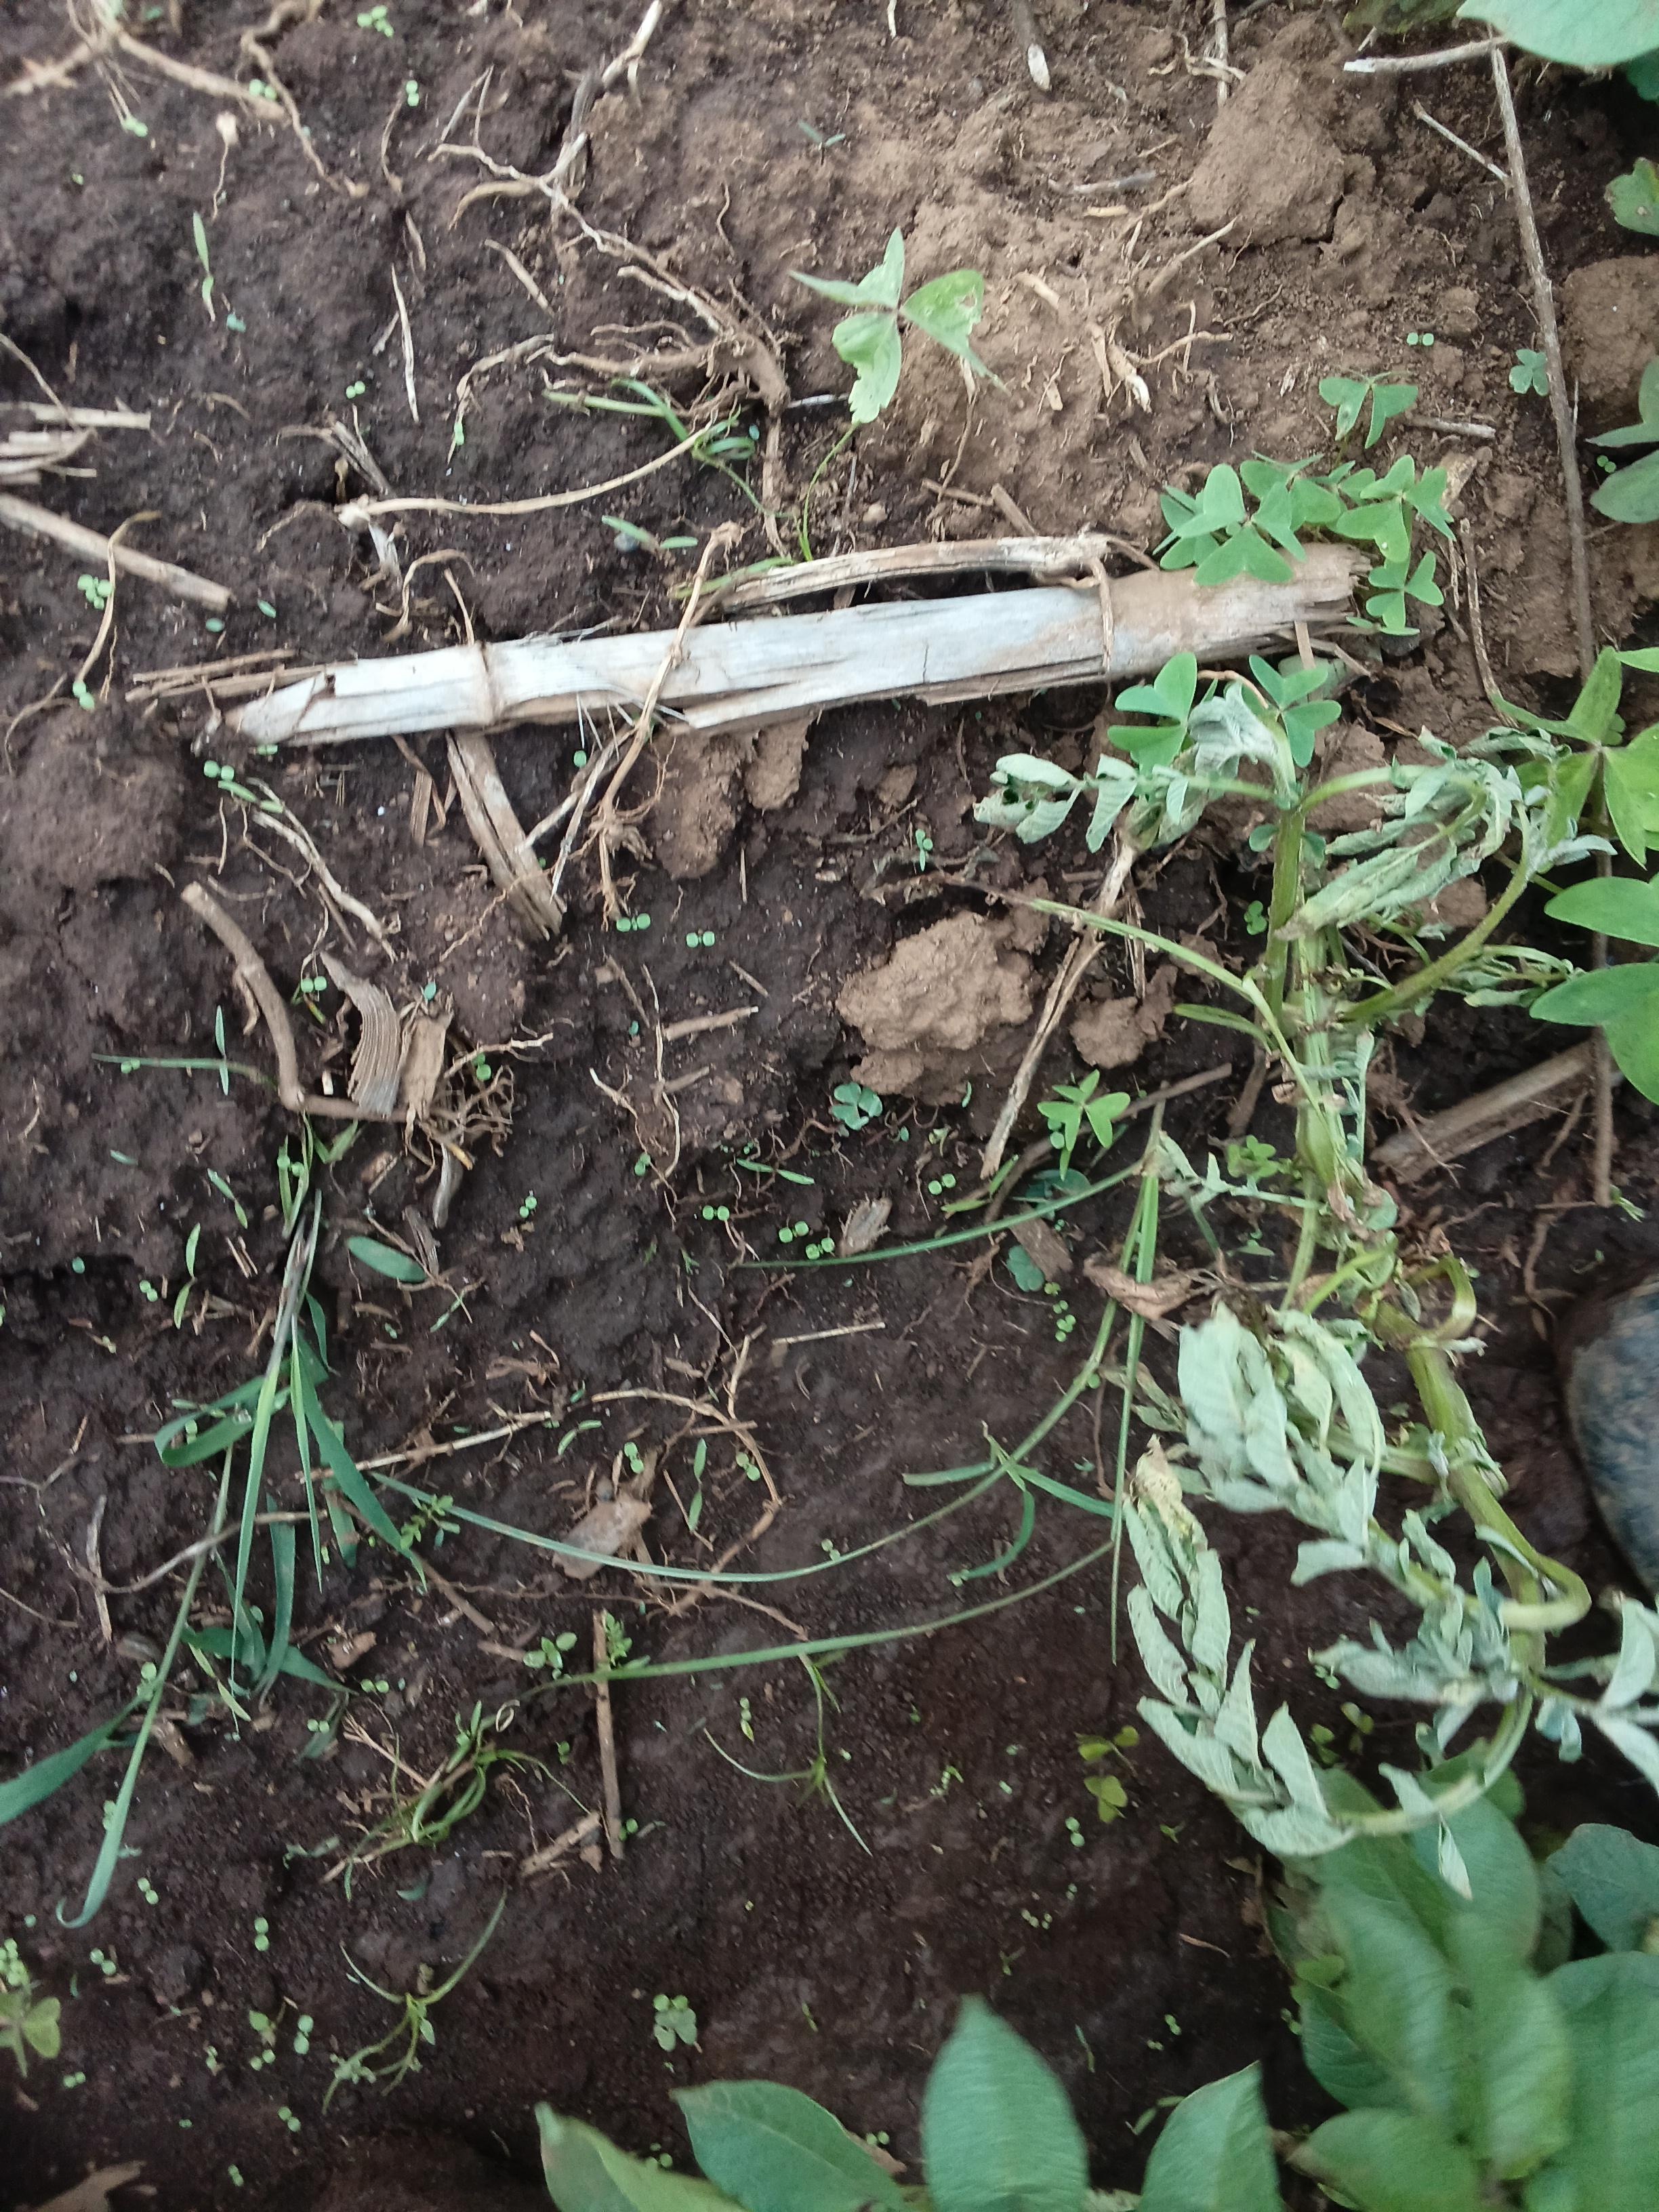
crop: potato
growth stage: flowering
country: Kenya
